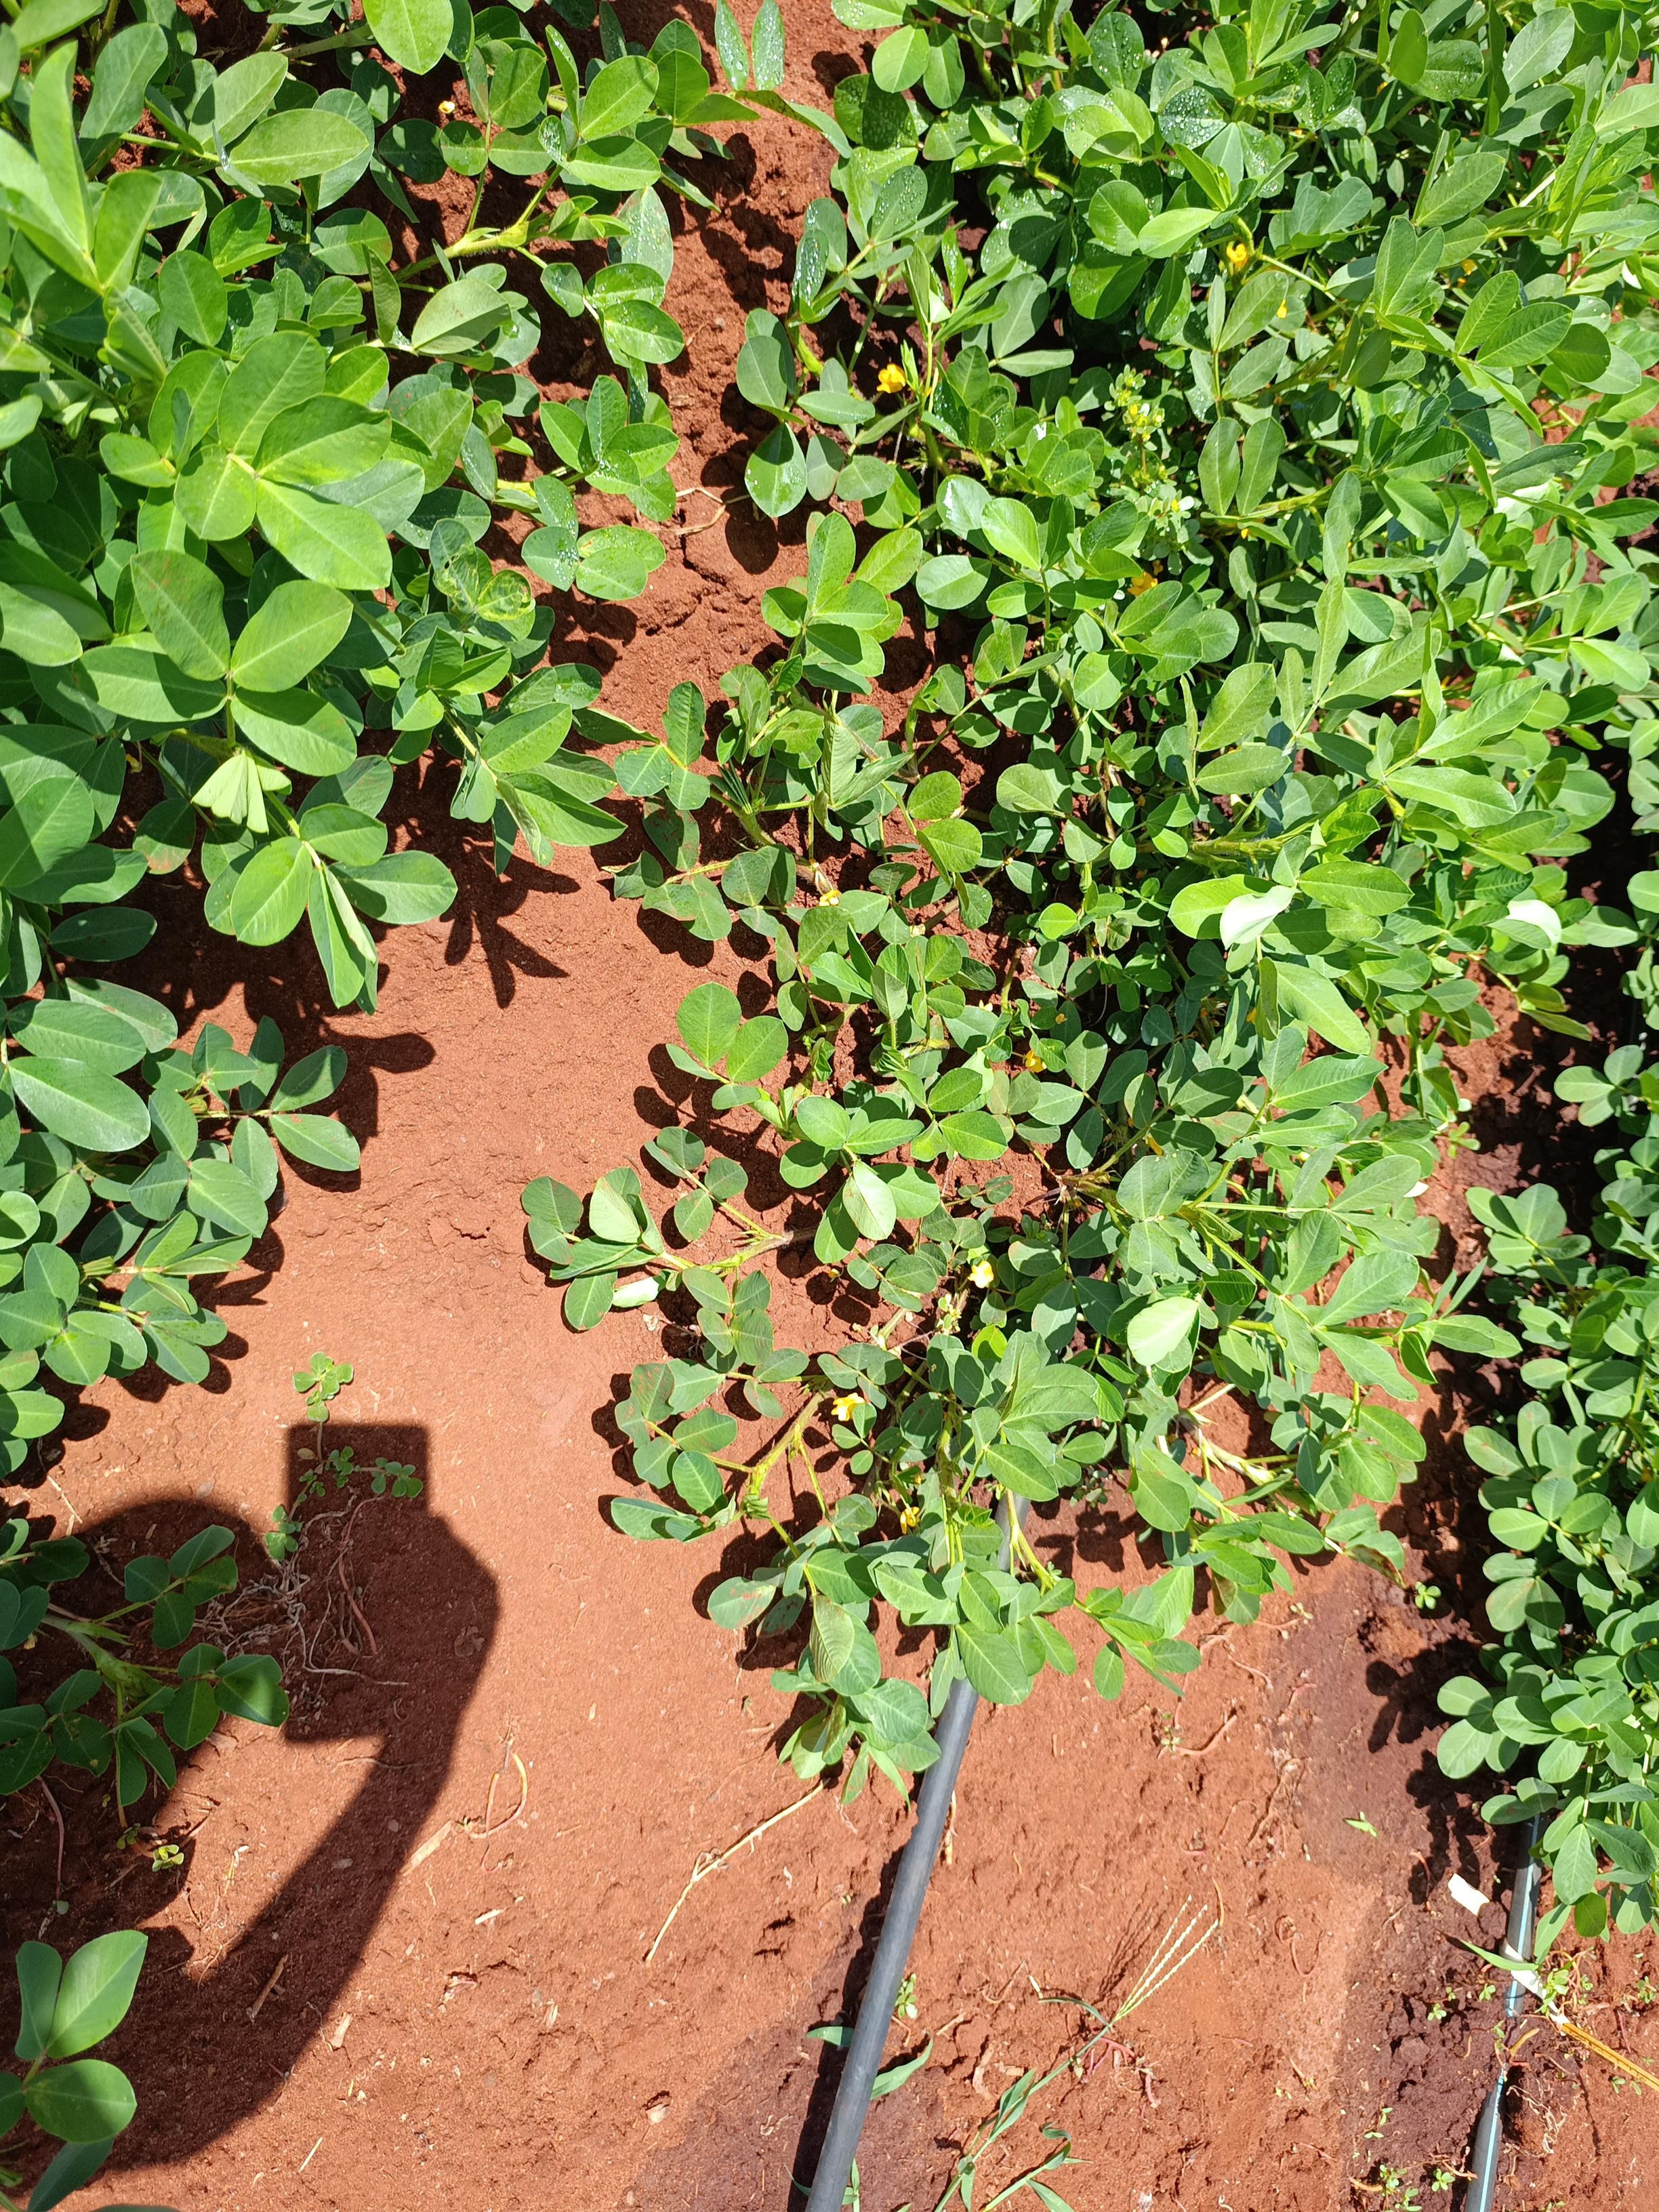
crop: groundnut
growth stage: flowering
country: Kenya
